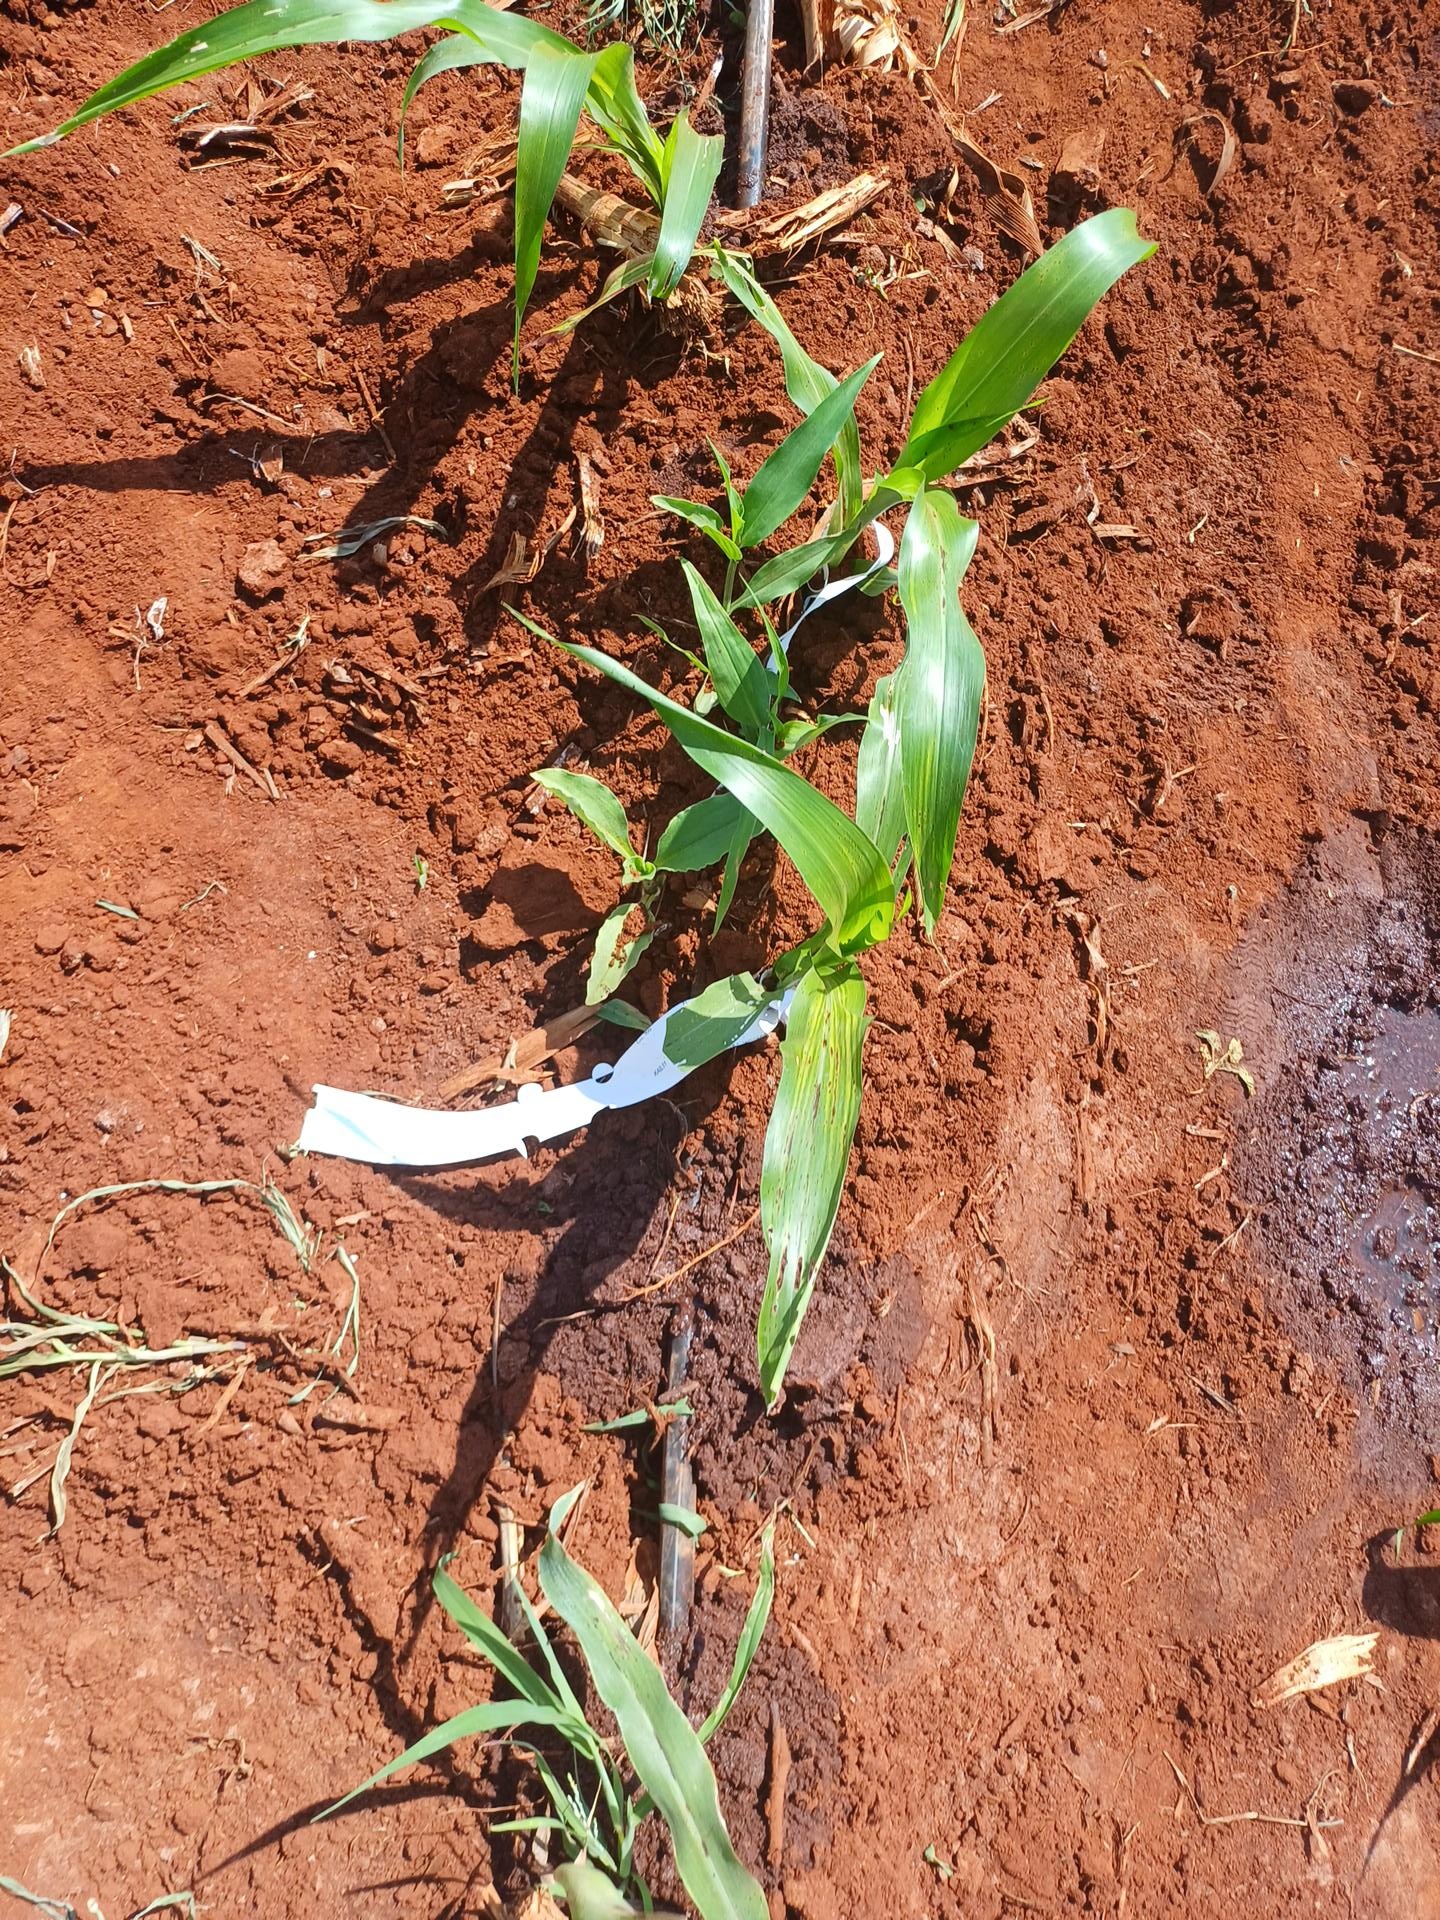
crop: sorghum
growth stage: vegetative
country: Kenya
